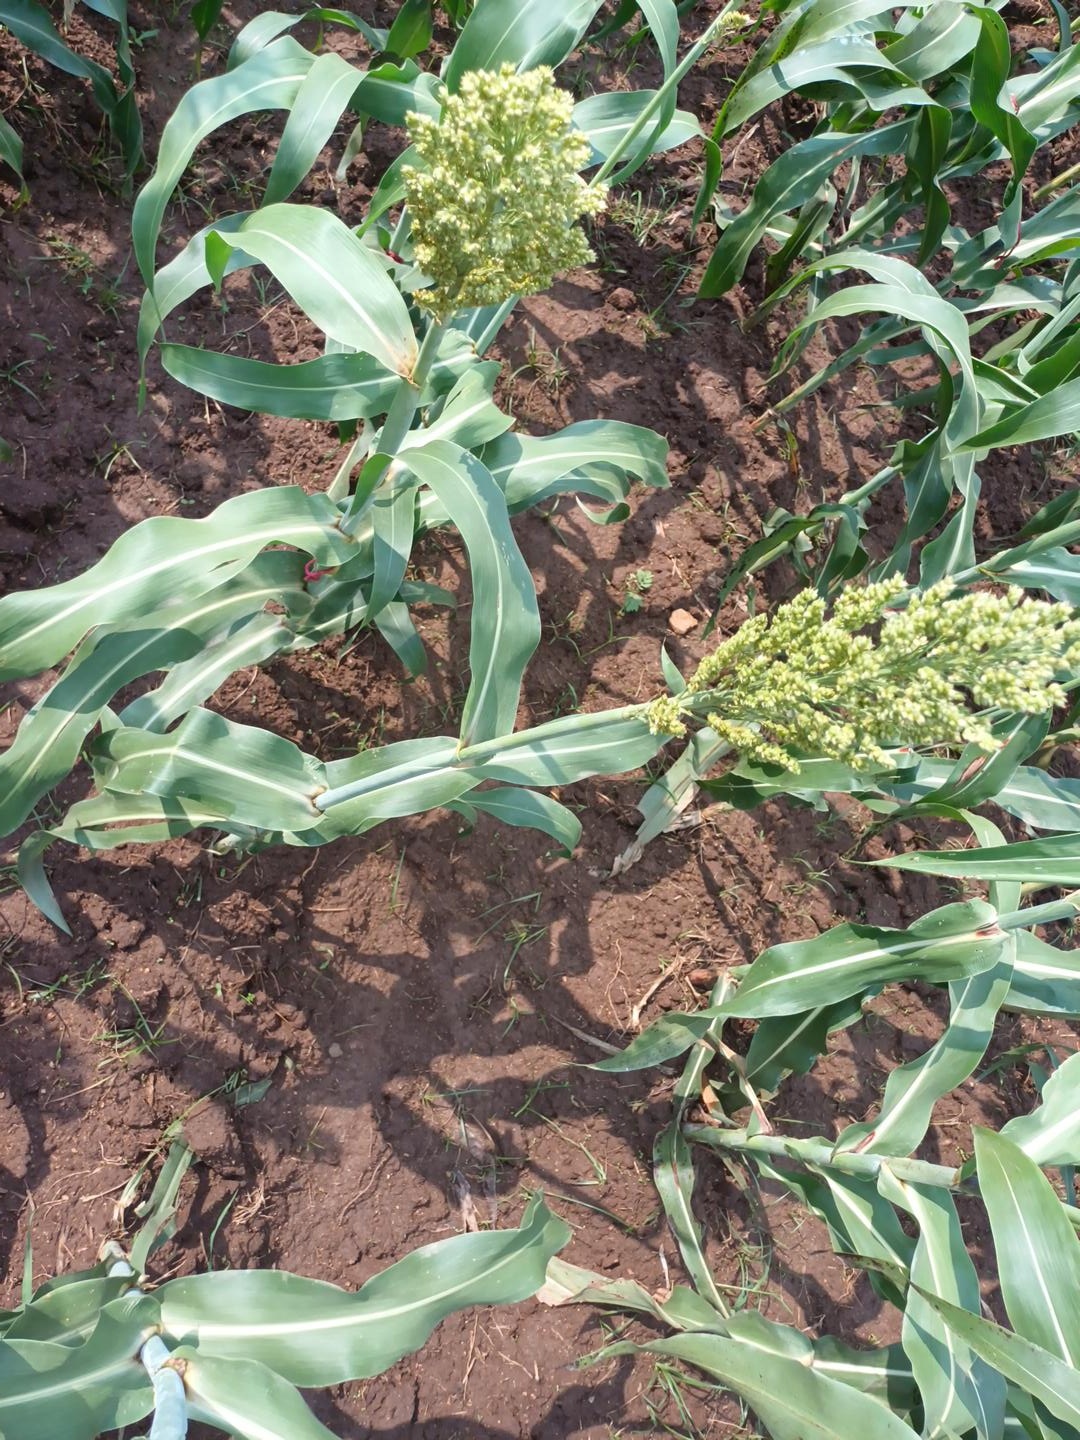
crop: sorghum
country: Kenya
